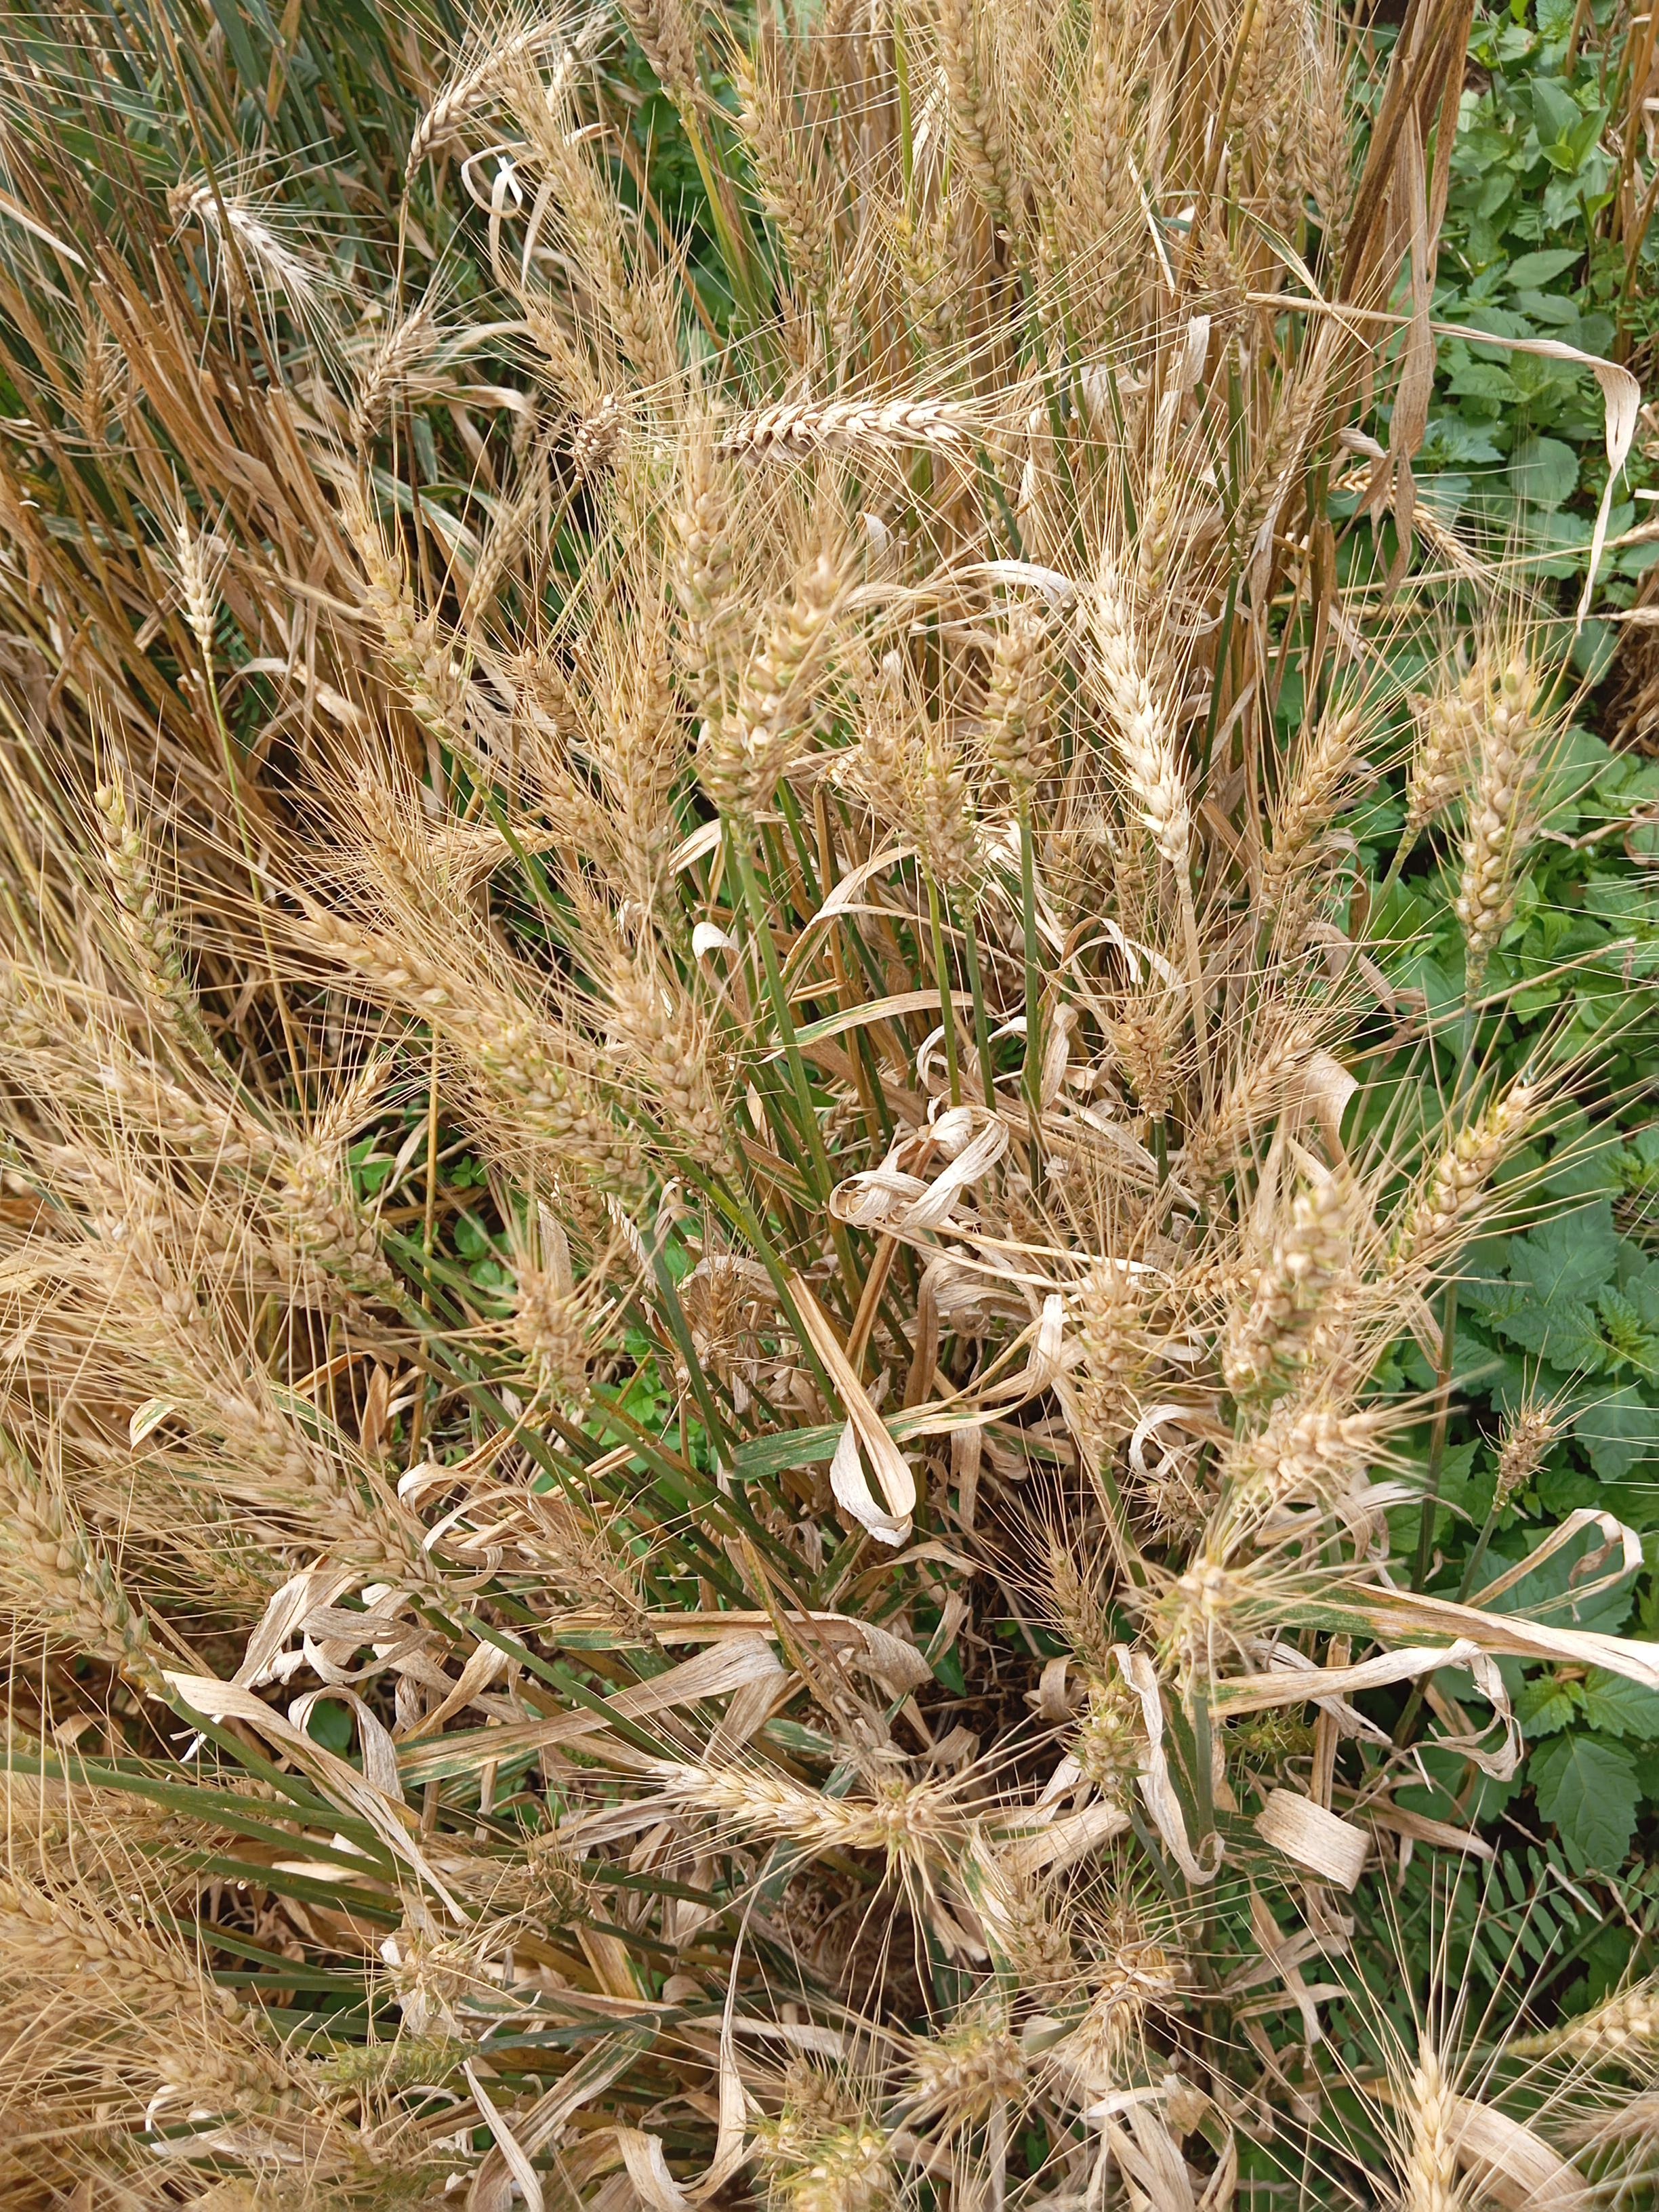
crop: wheat
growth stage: maturity
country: Kenya
